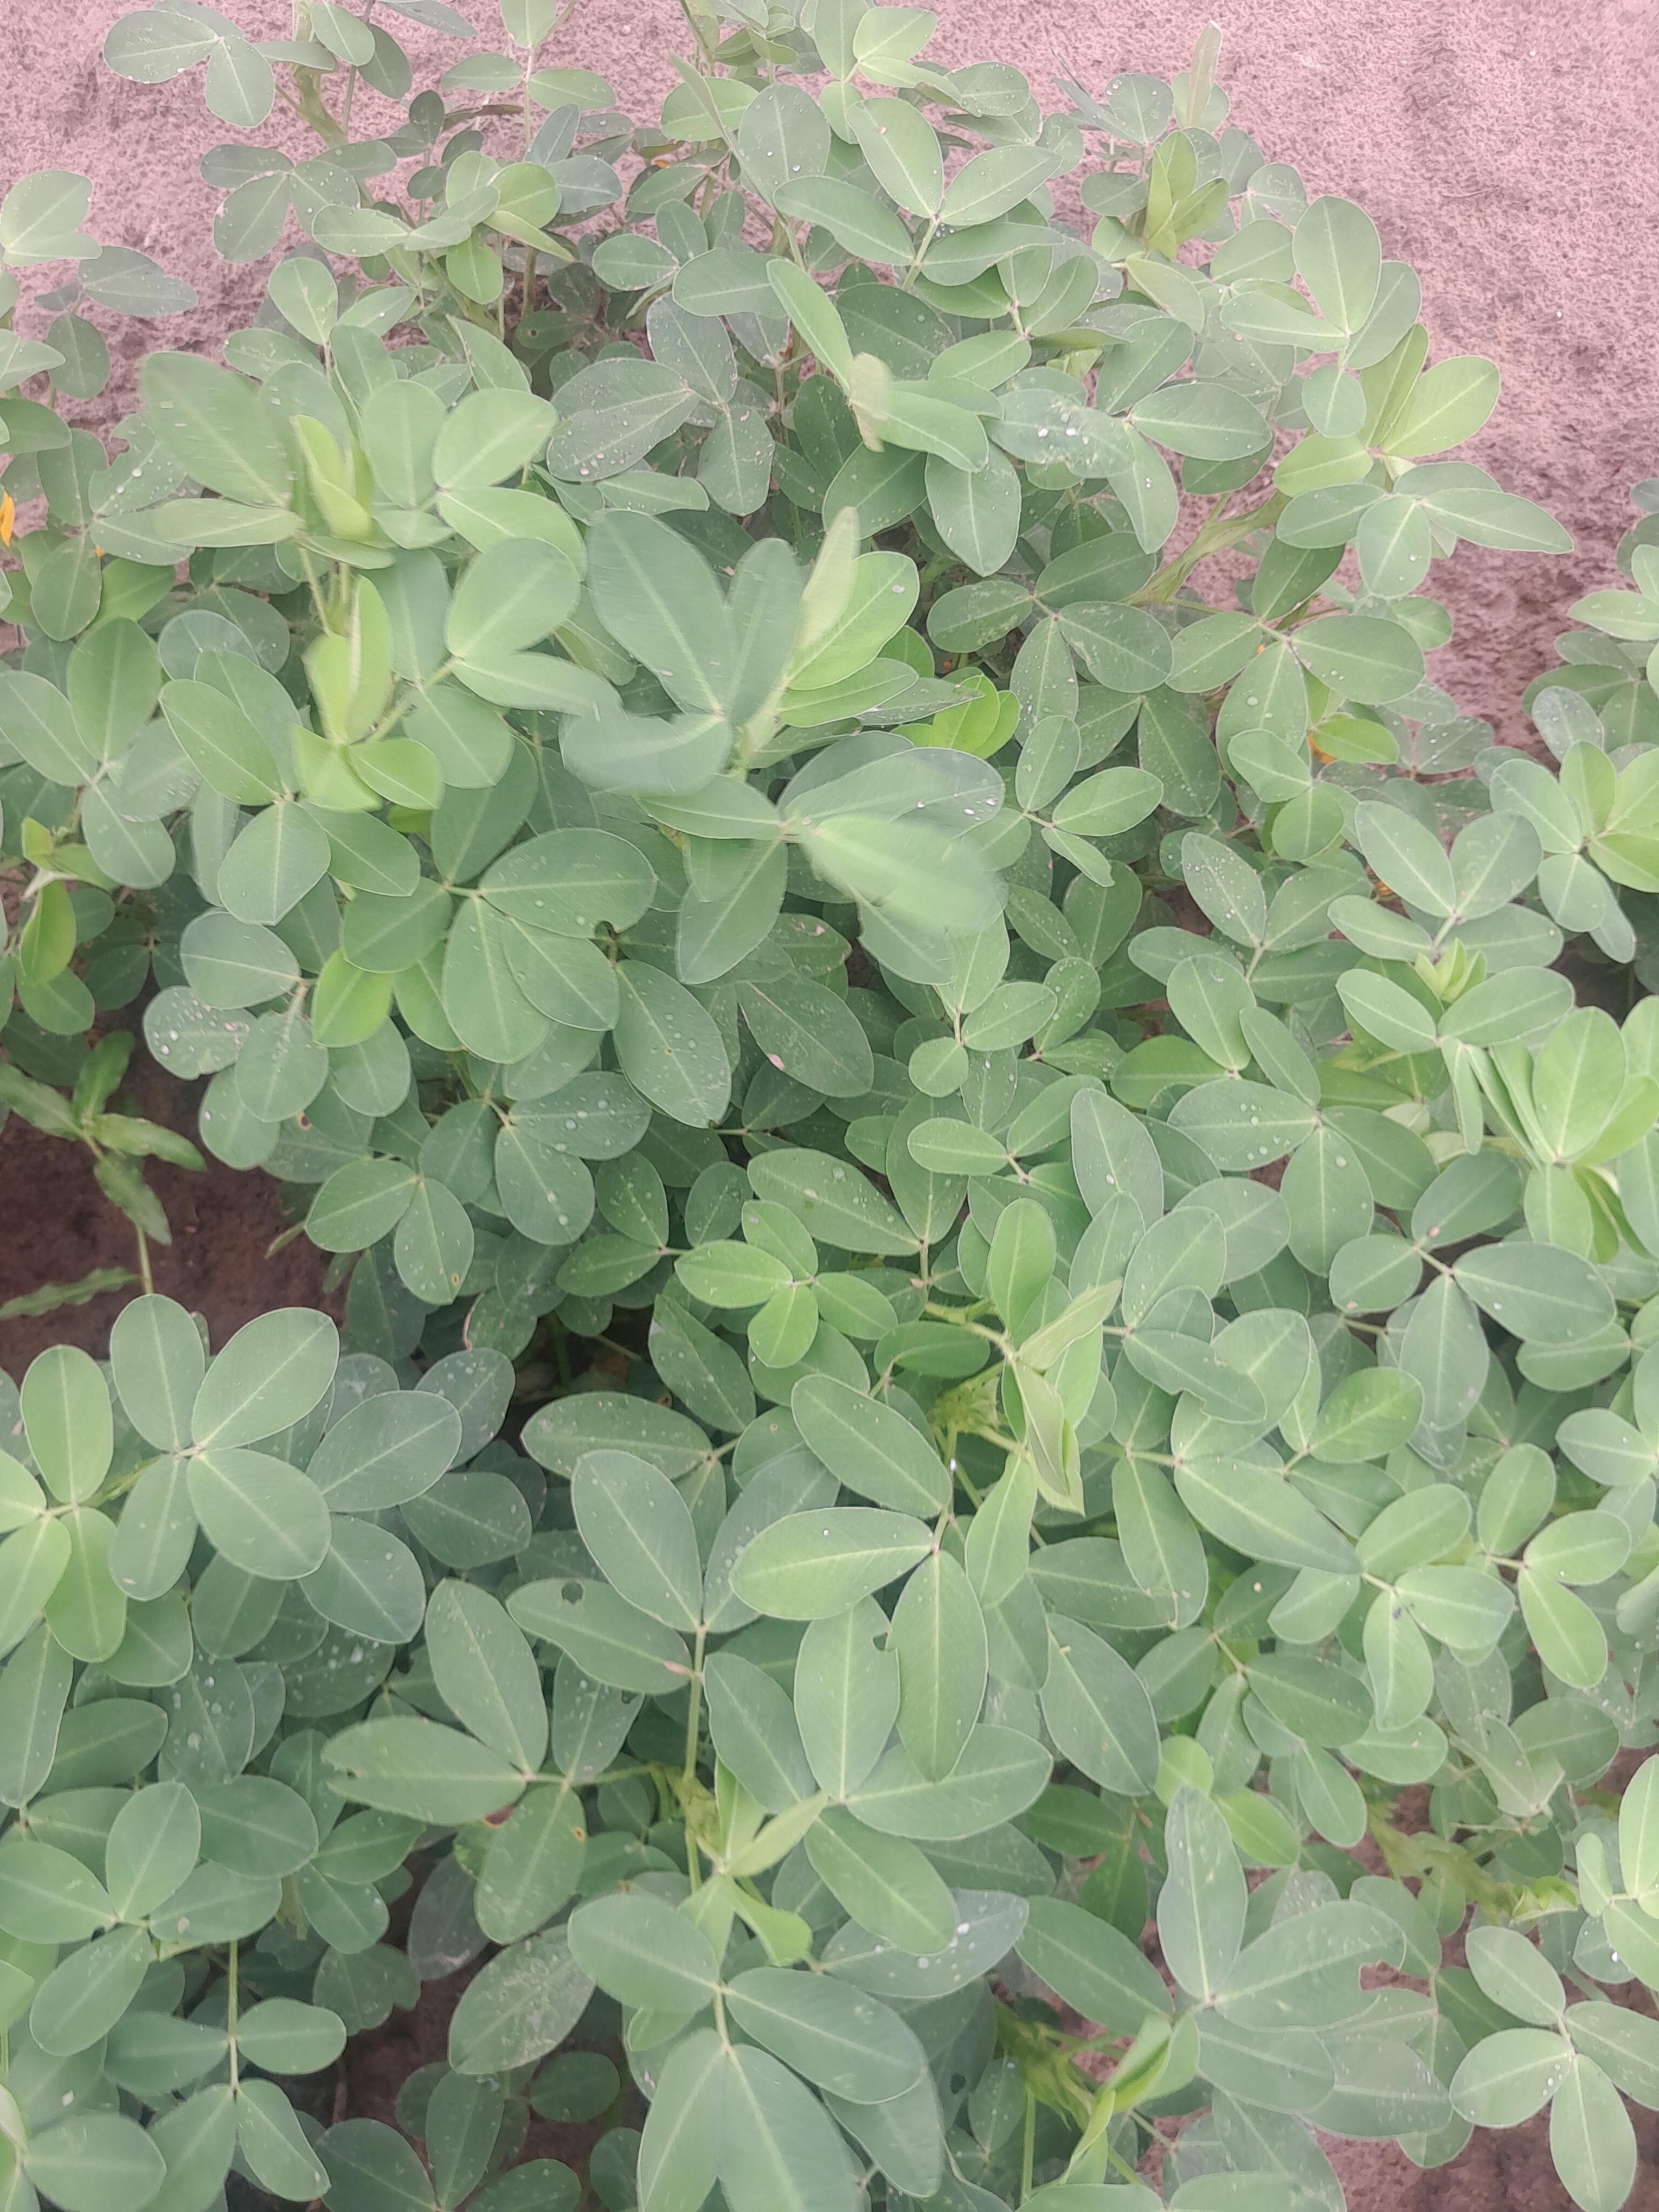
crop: groundnut
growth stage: flowering
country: Senegal
